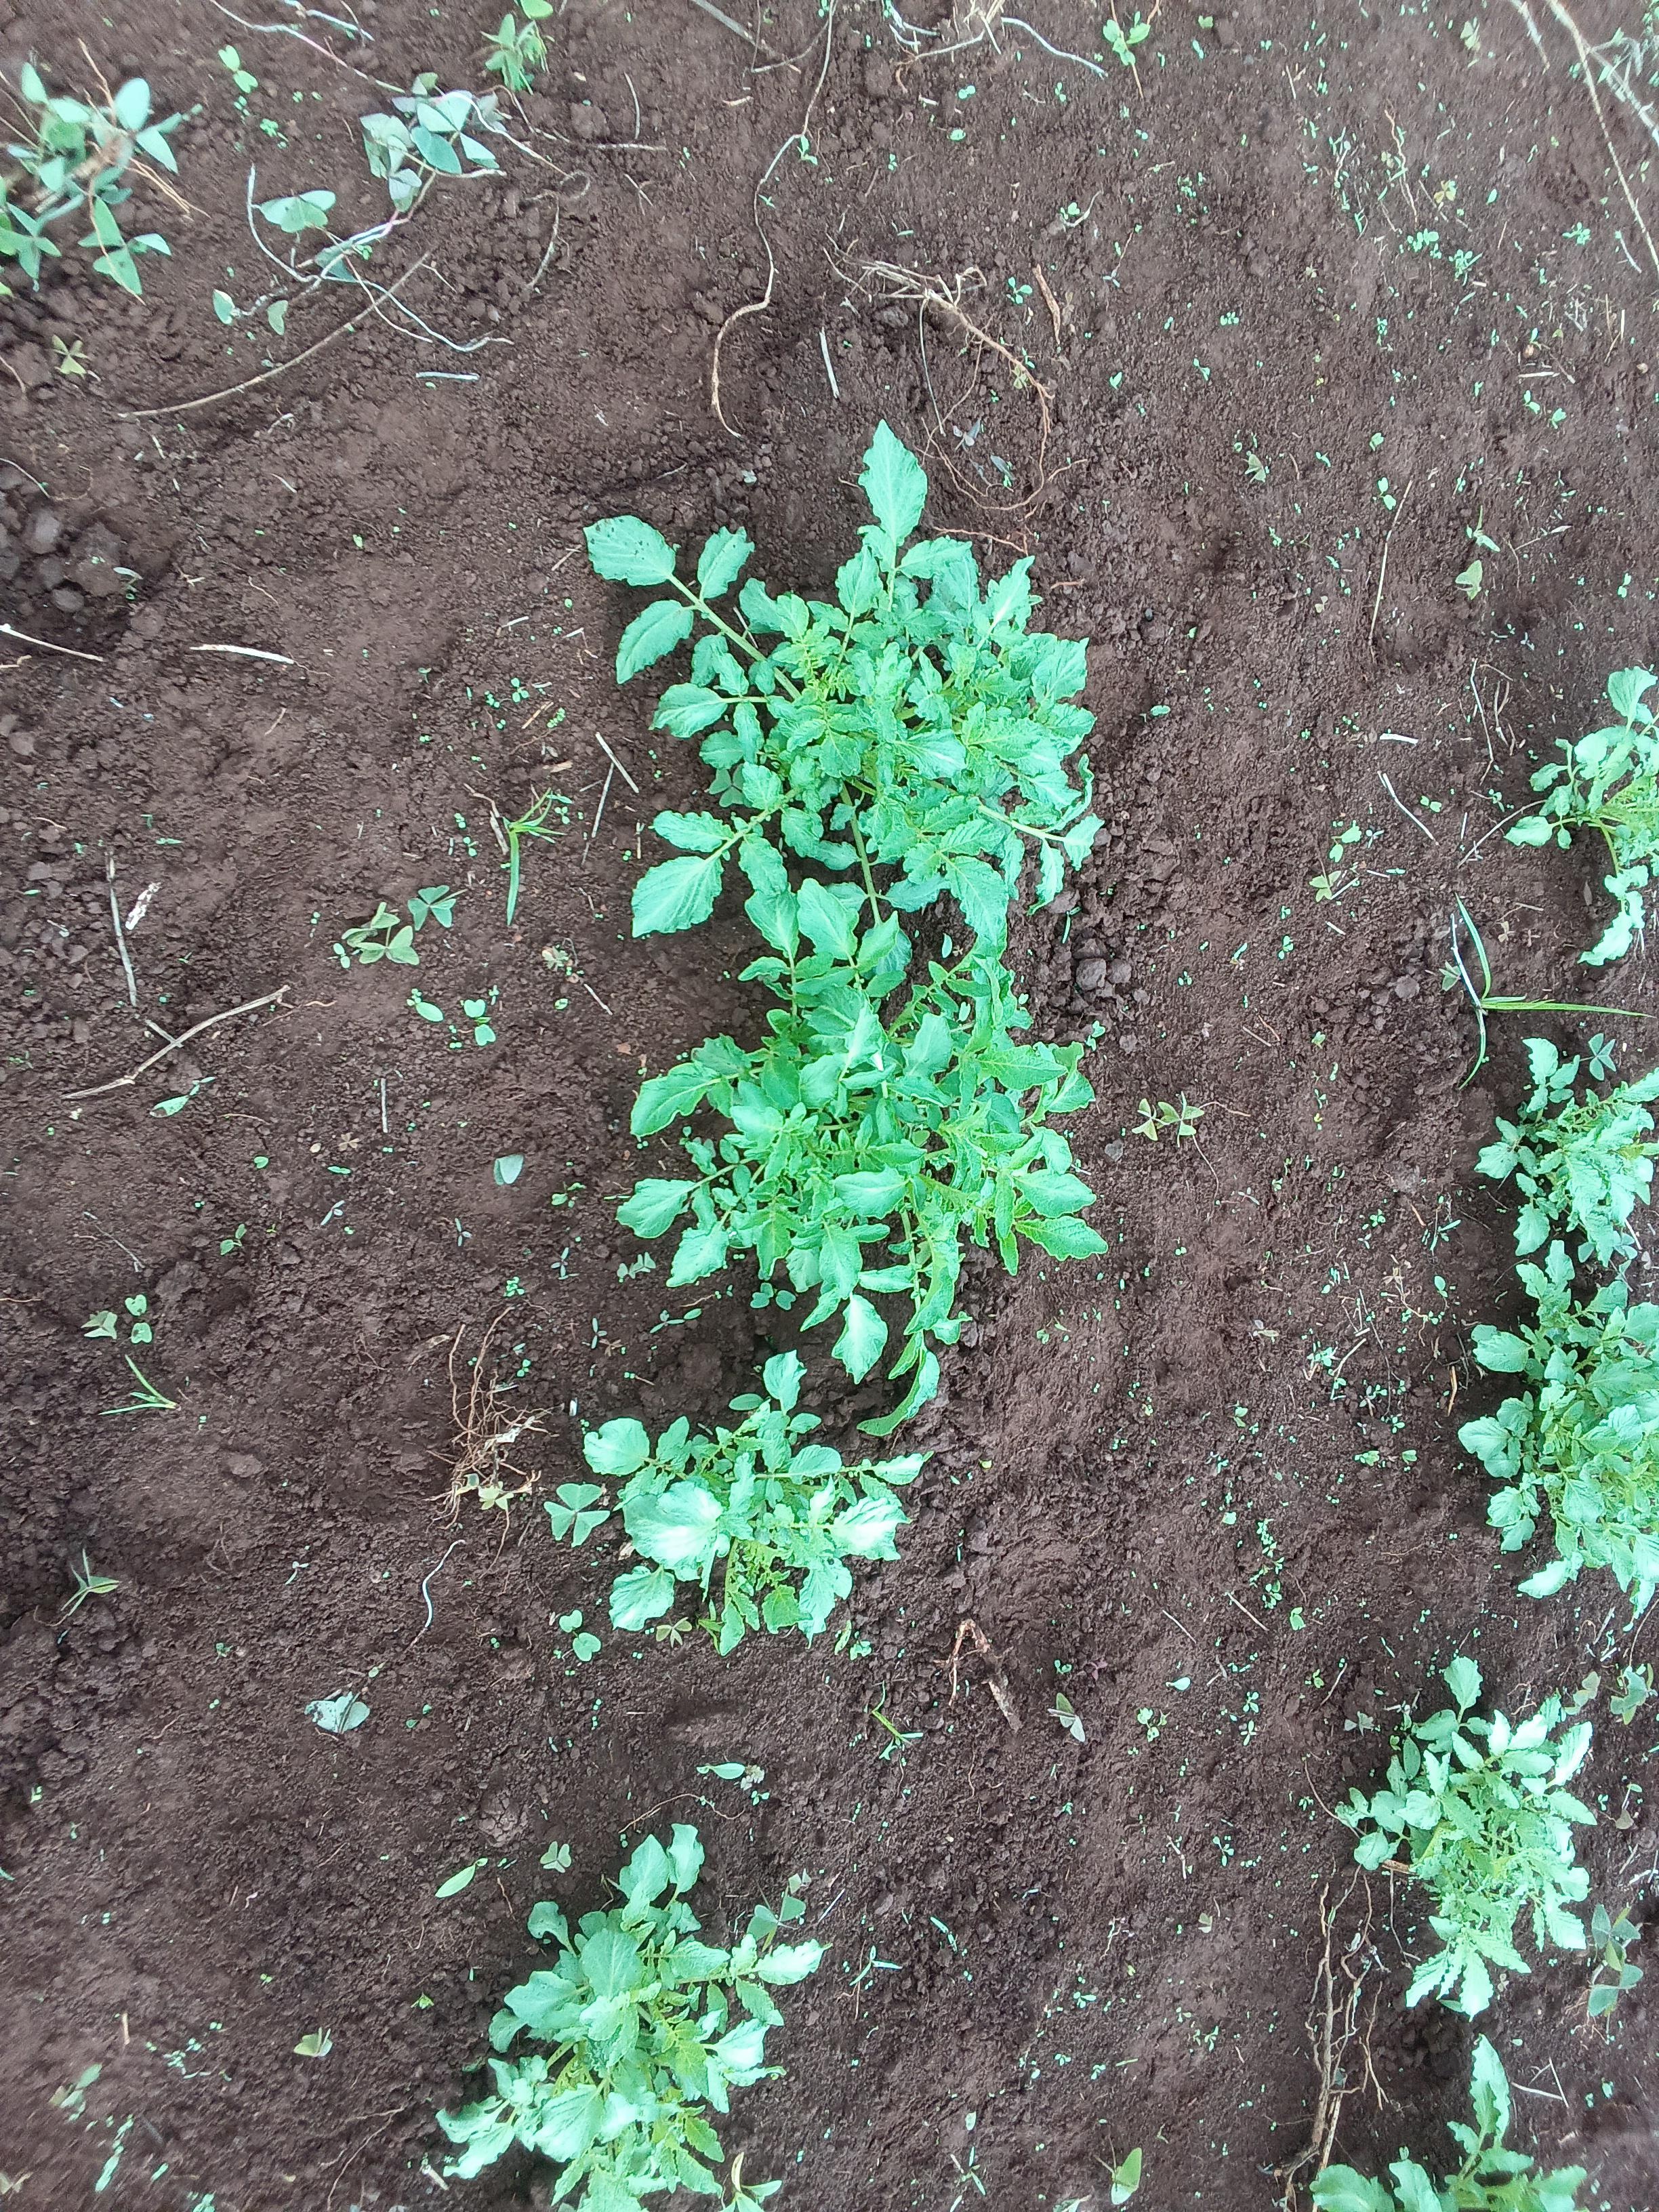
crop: potato
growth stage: sprouting emergence
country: Kenya
